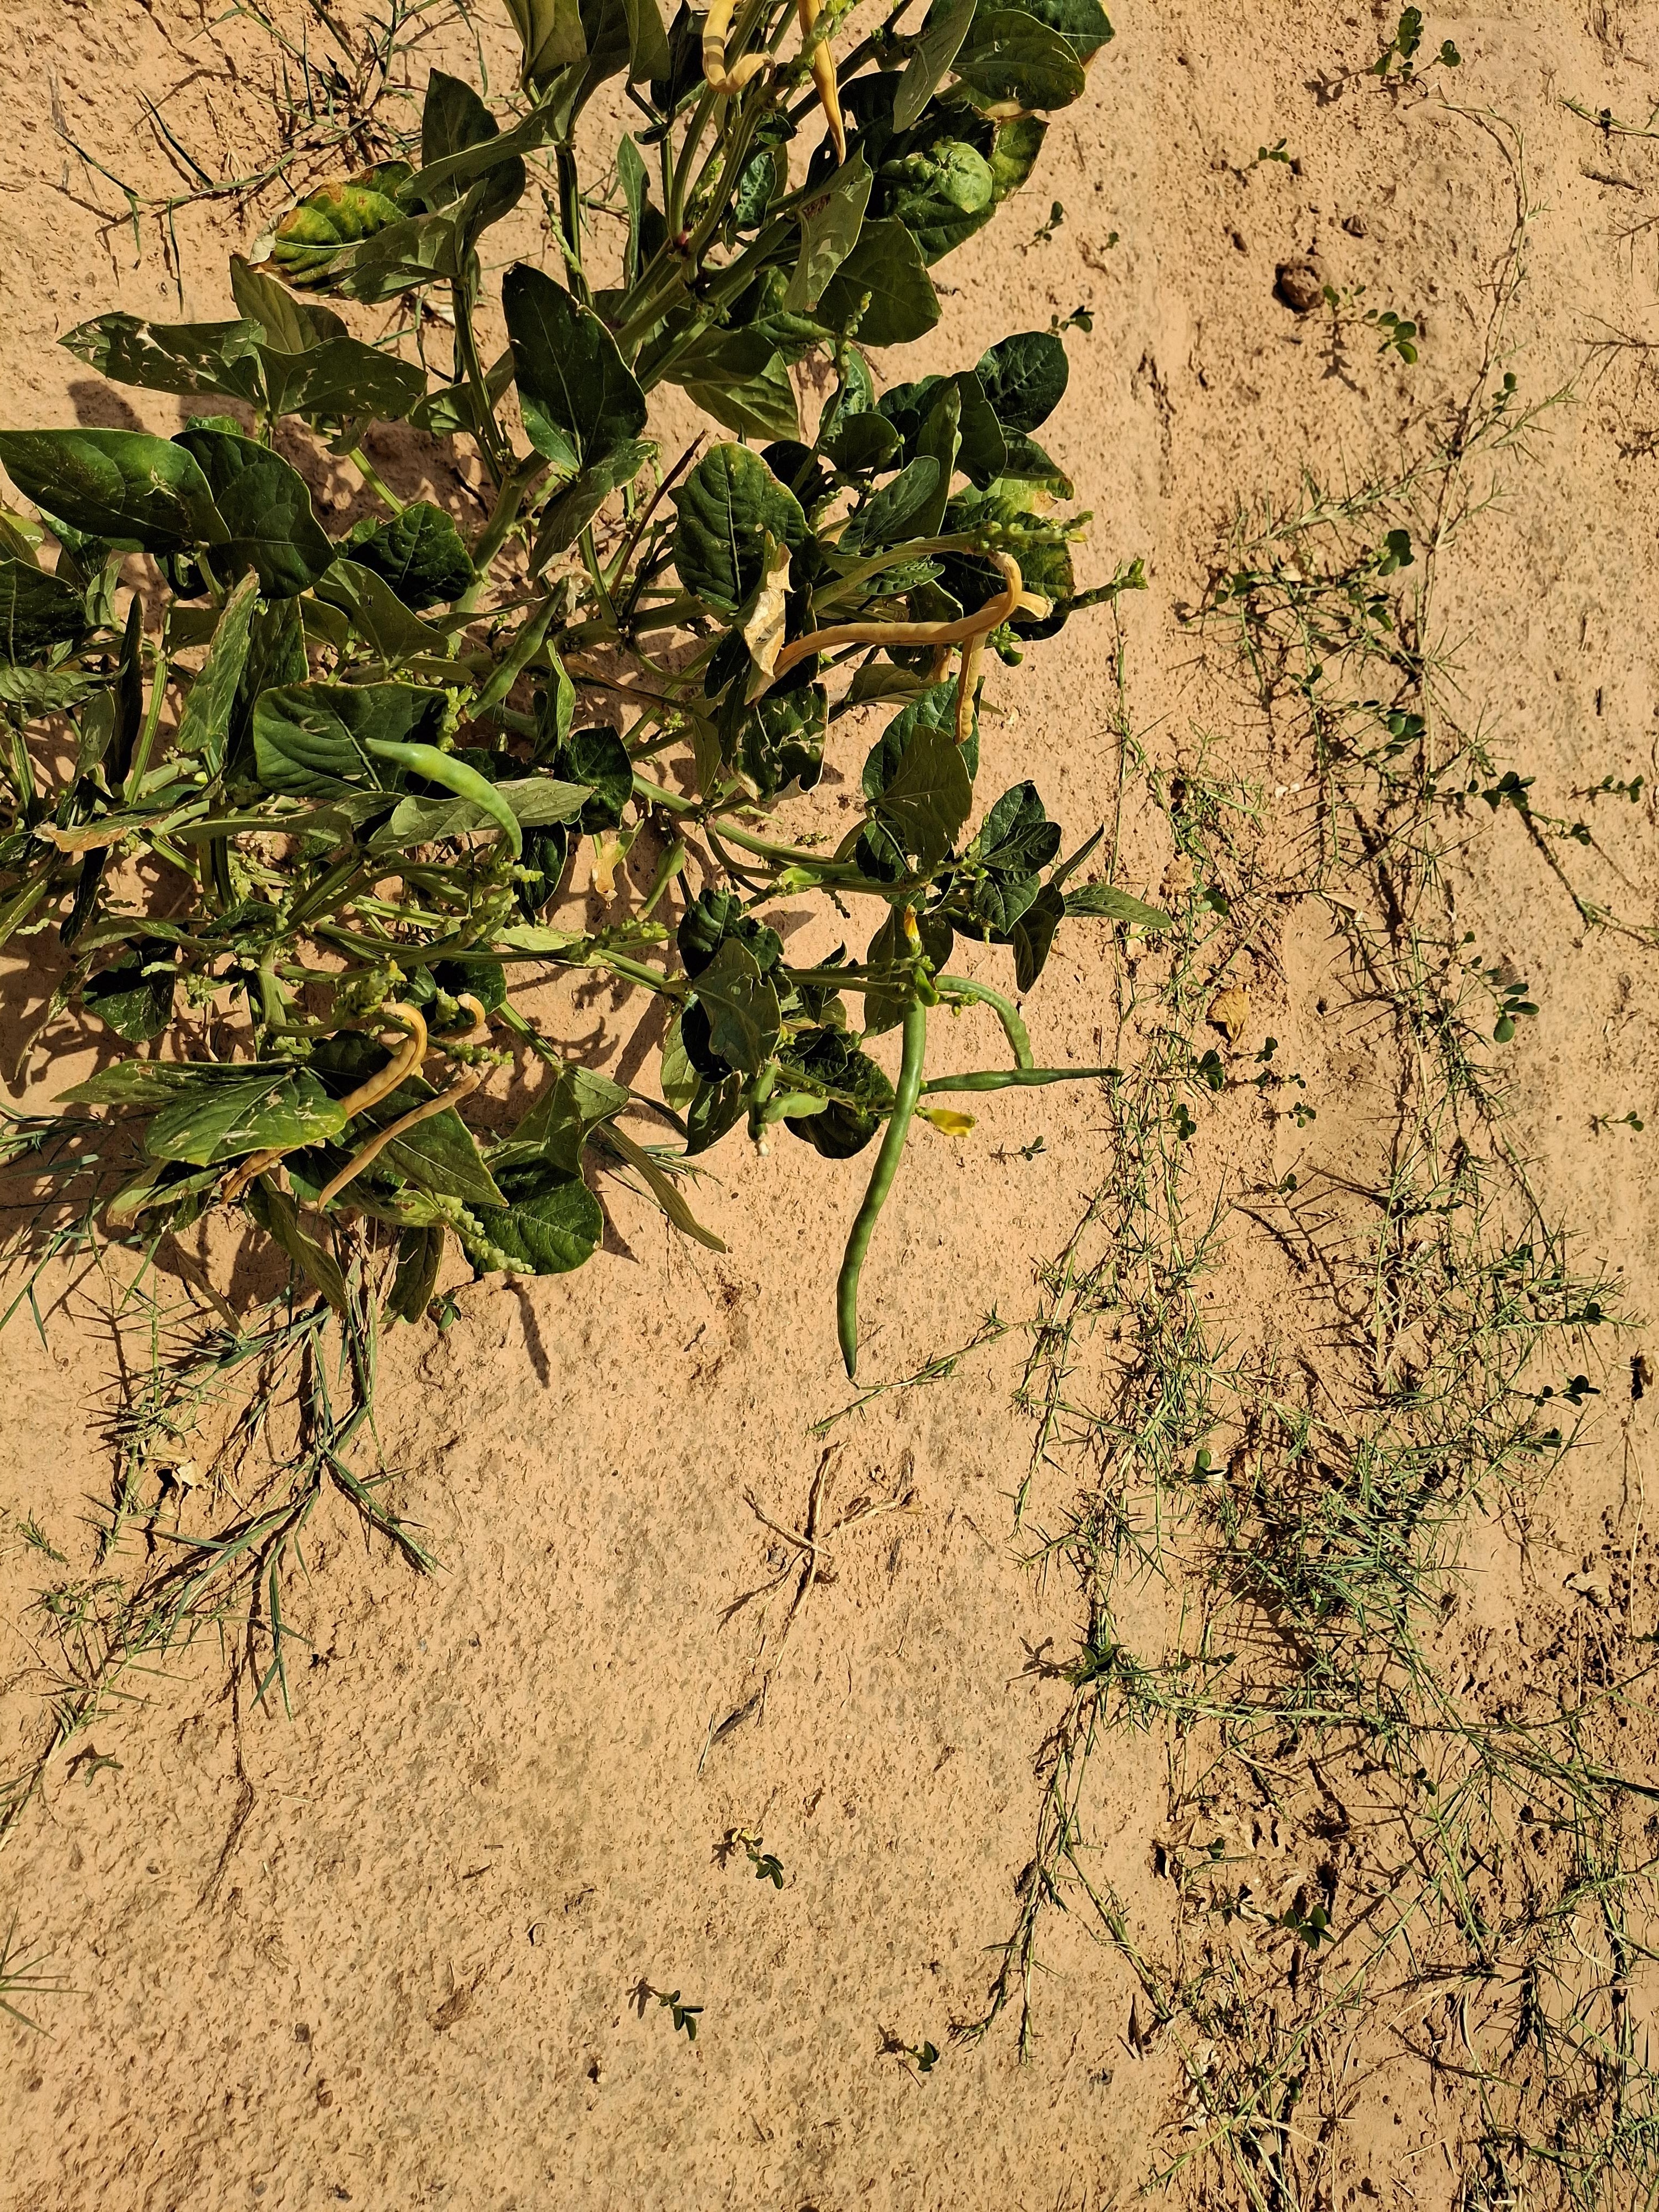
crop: cowpea
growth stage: harvest maturity
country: Nigeria
